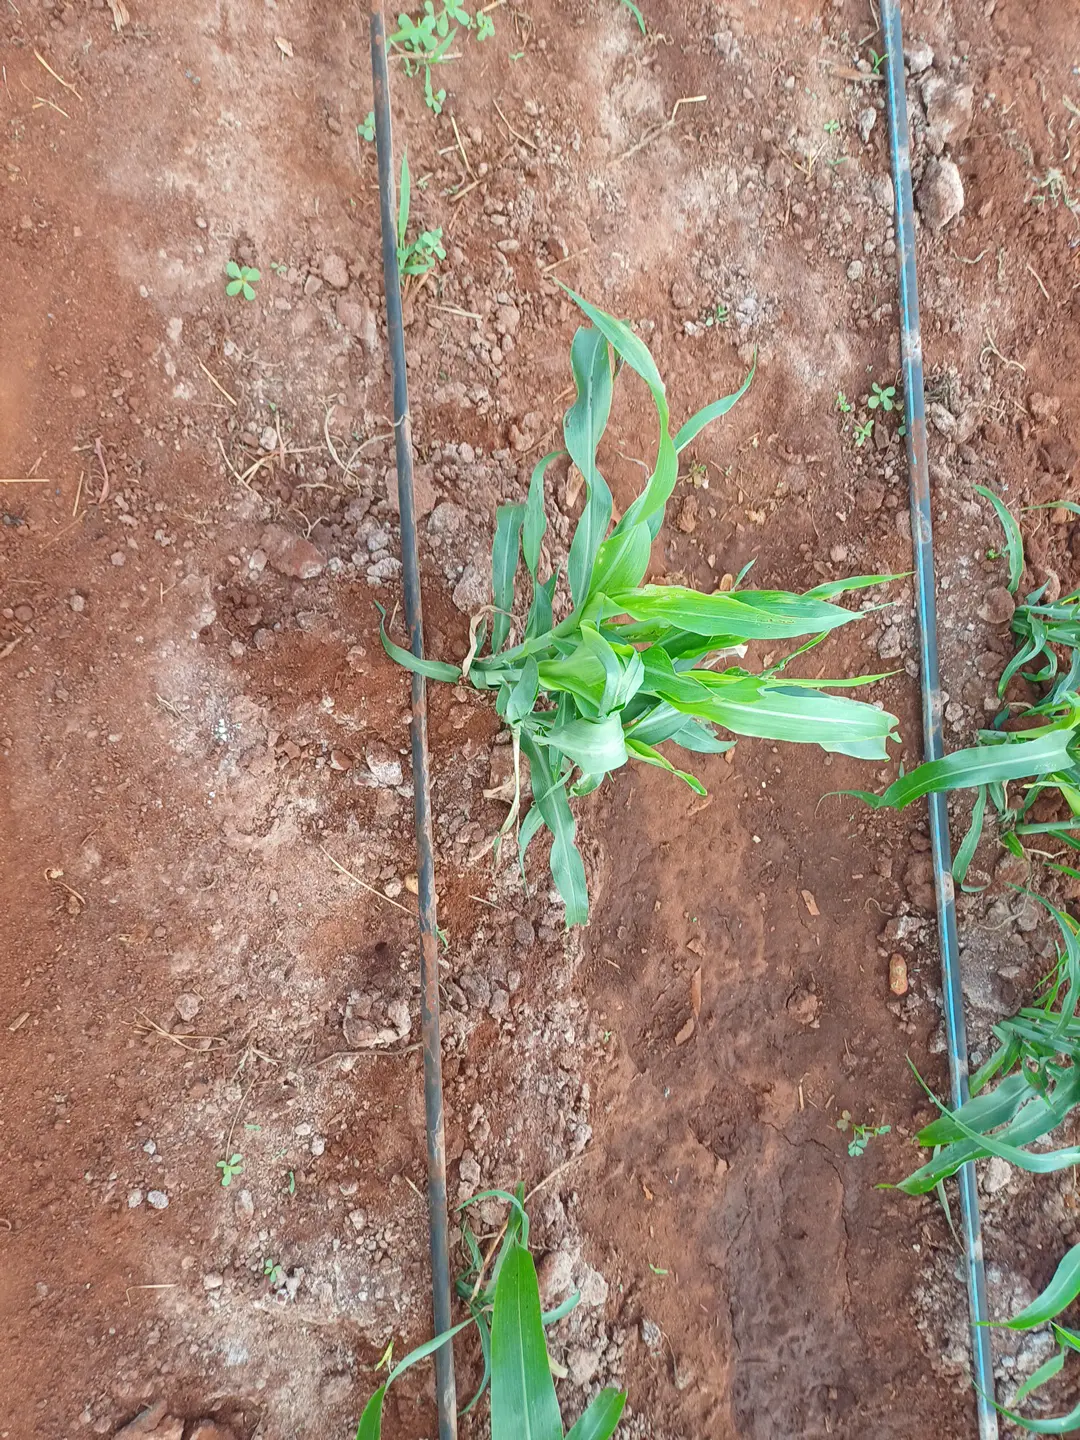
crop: sorghum
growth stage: elongation stem
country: Kenya
